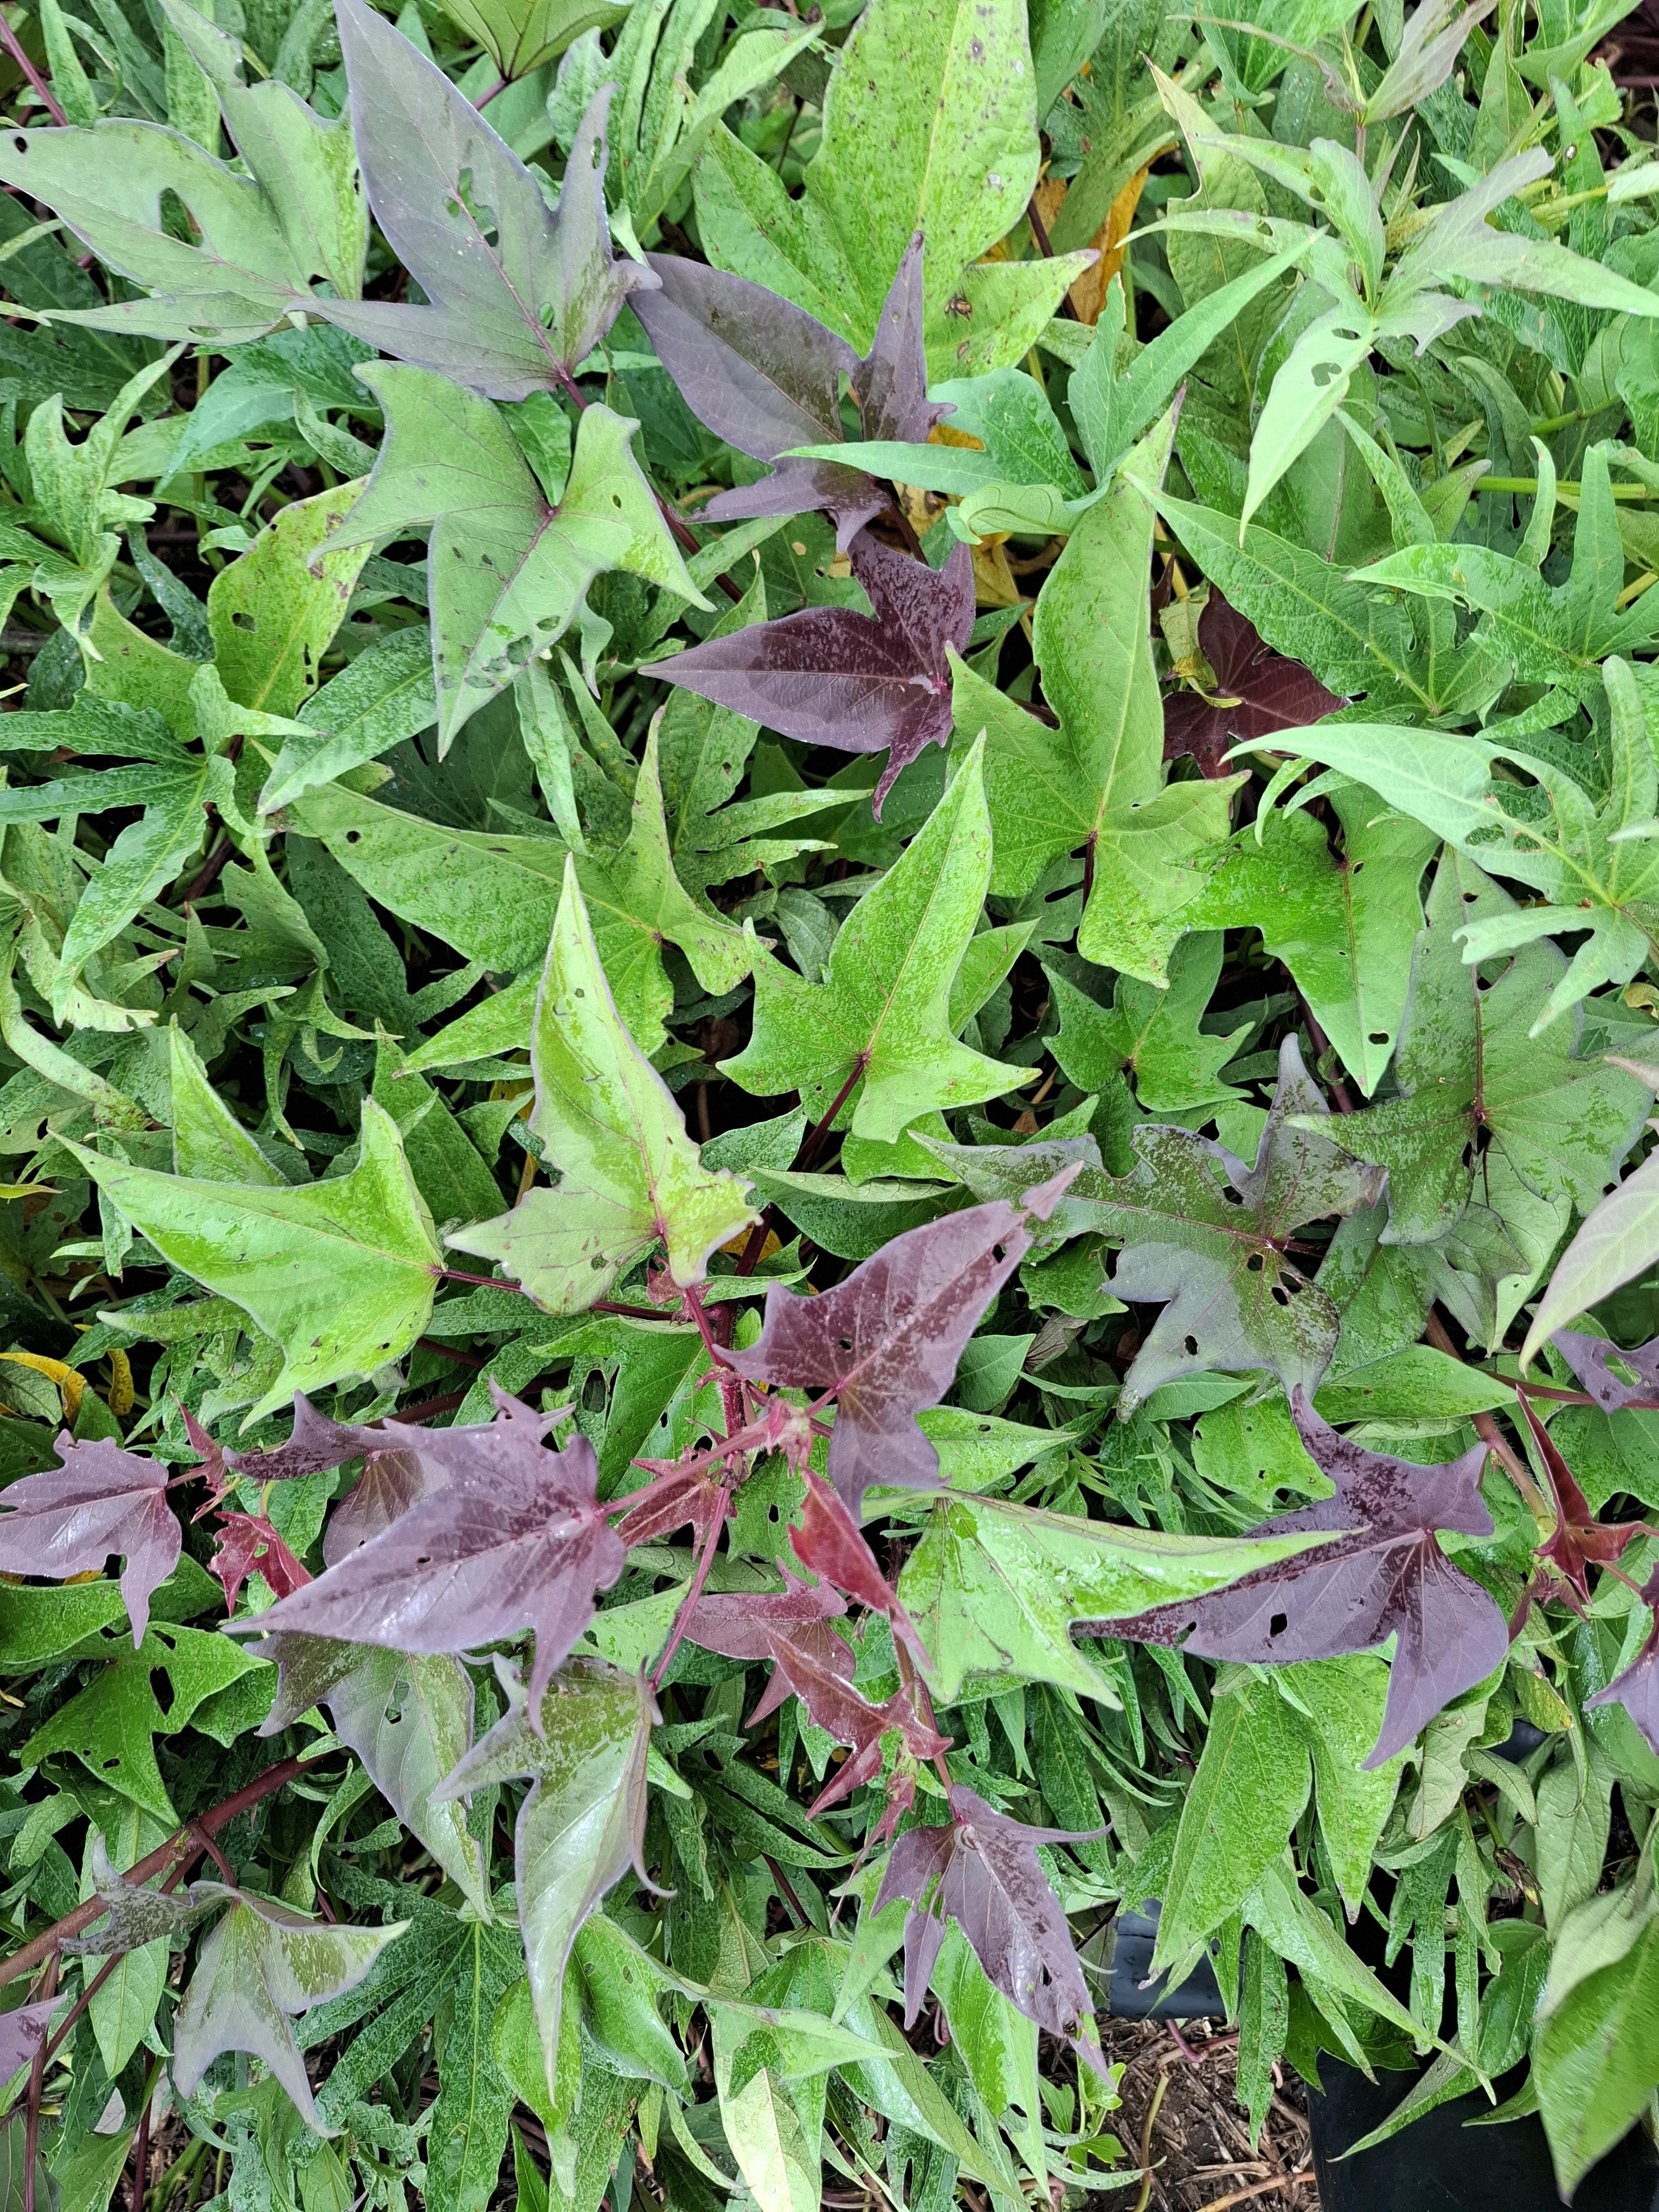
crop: sweet potato
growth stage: flowering
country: Tanzania
